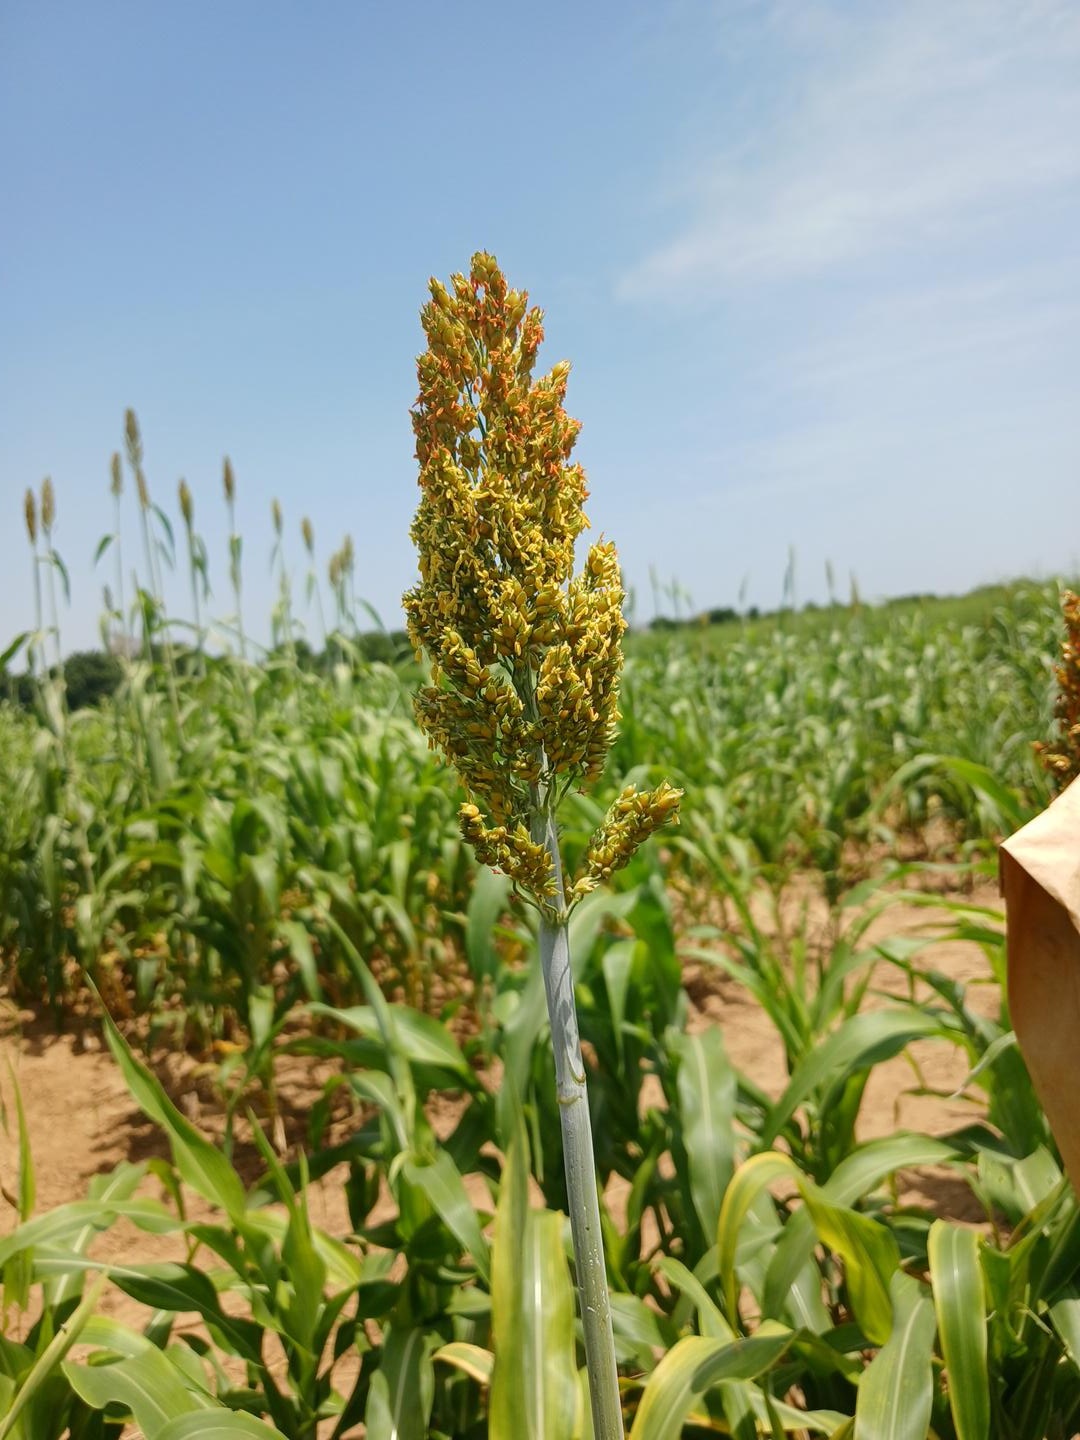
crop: sorghum
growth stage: flowering
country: Senegal
